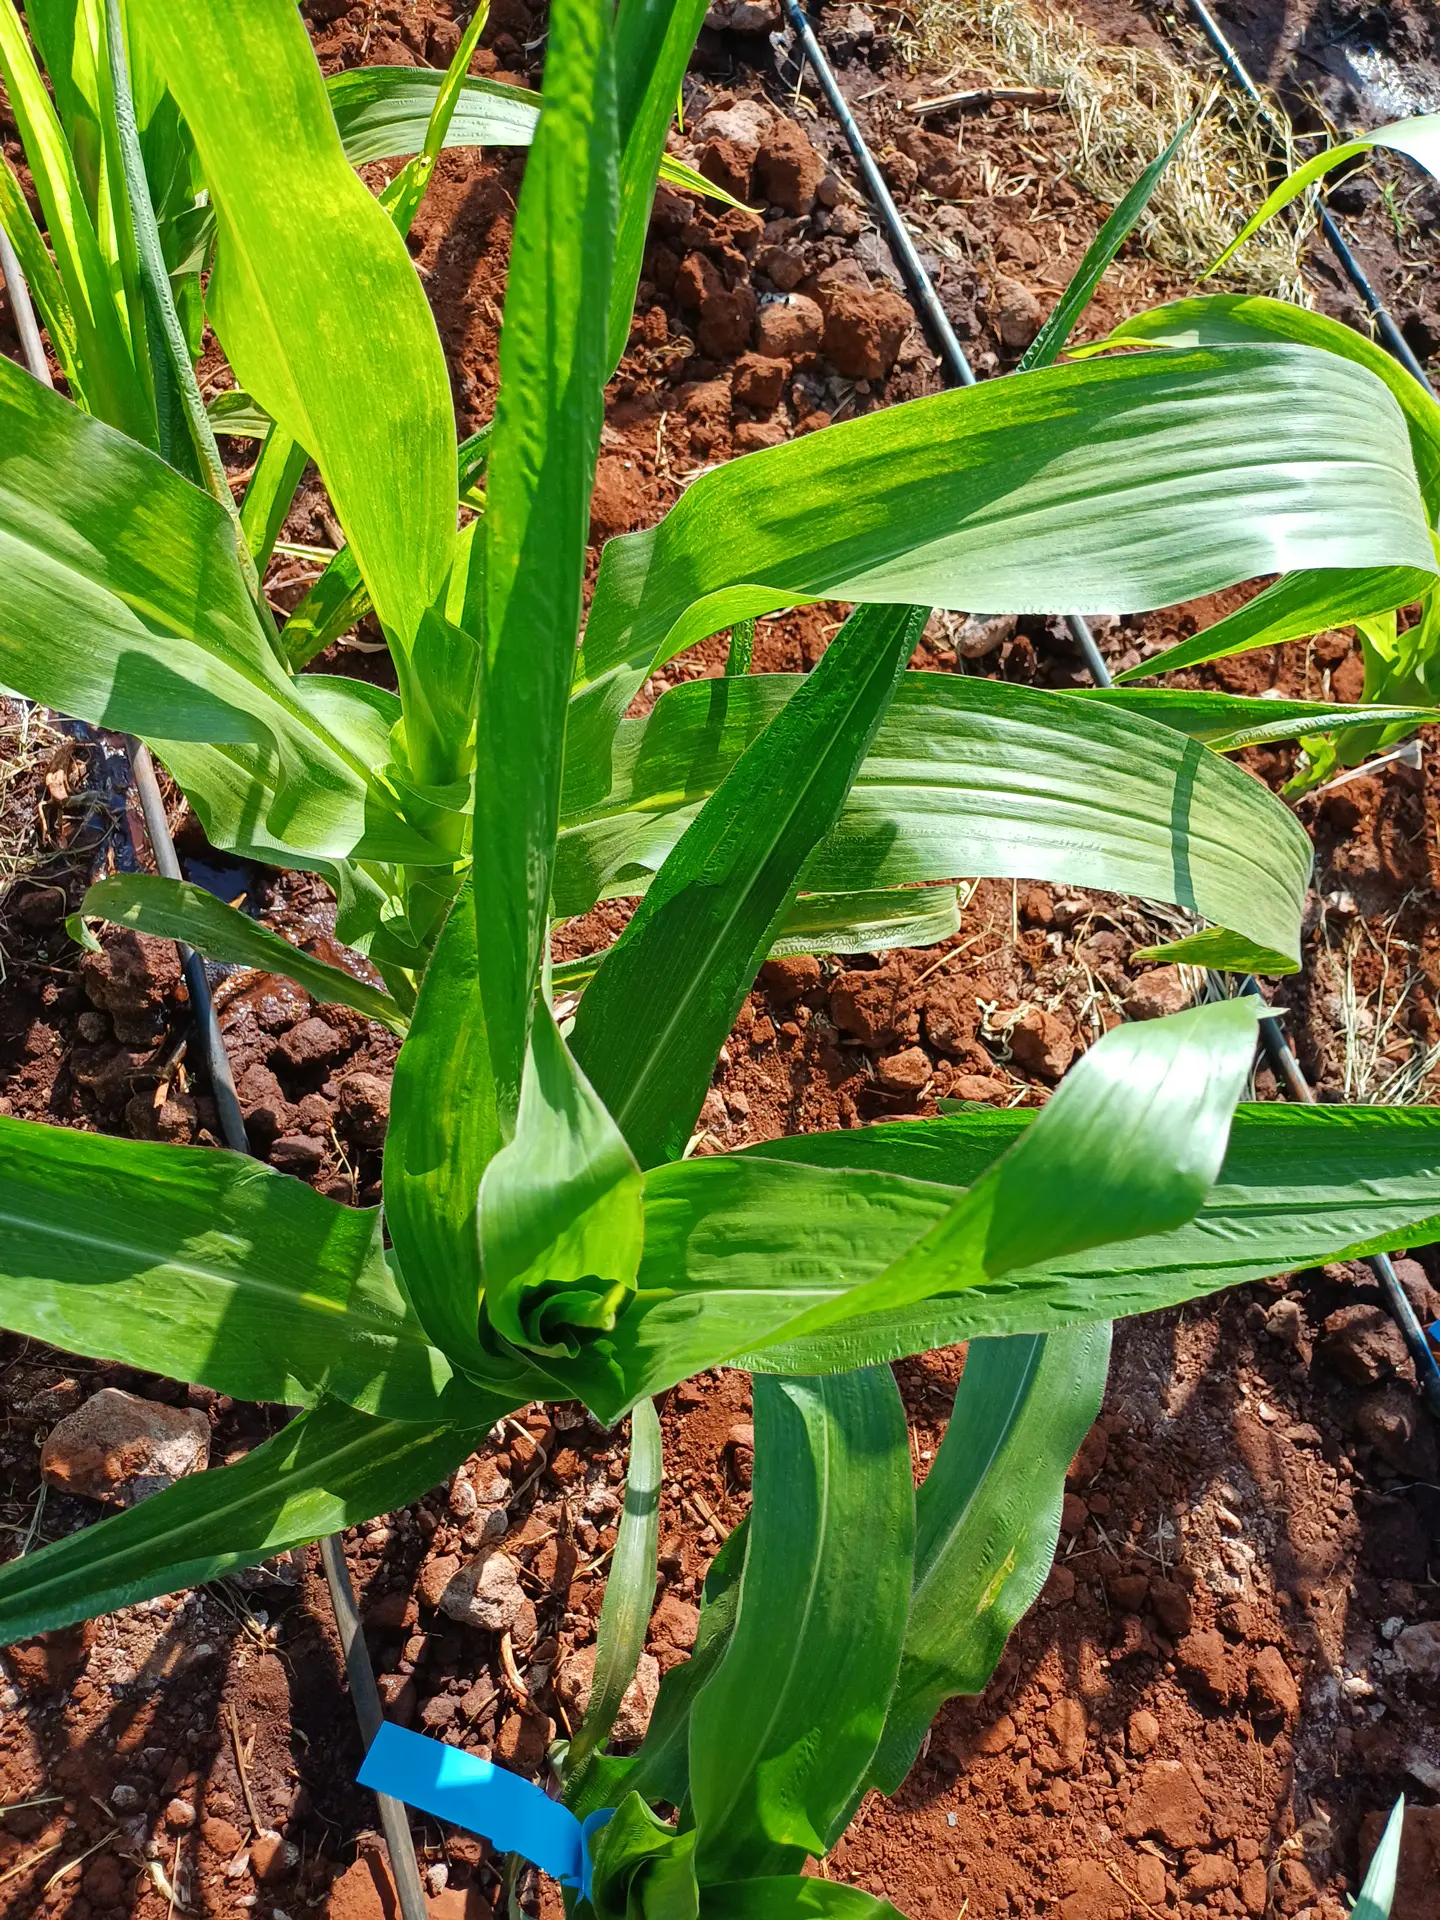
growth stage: vegetative
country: Kenya
